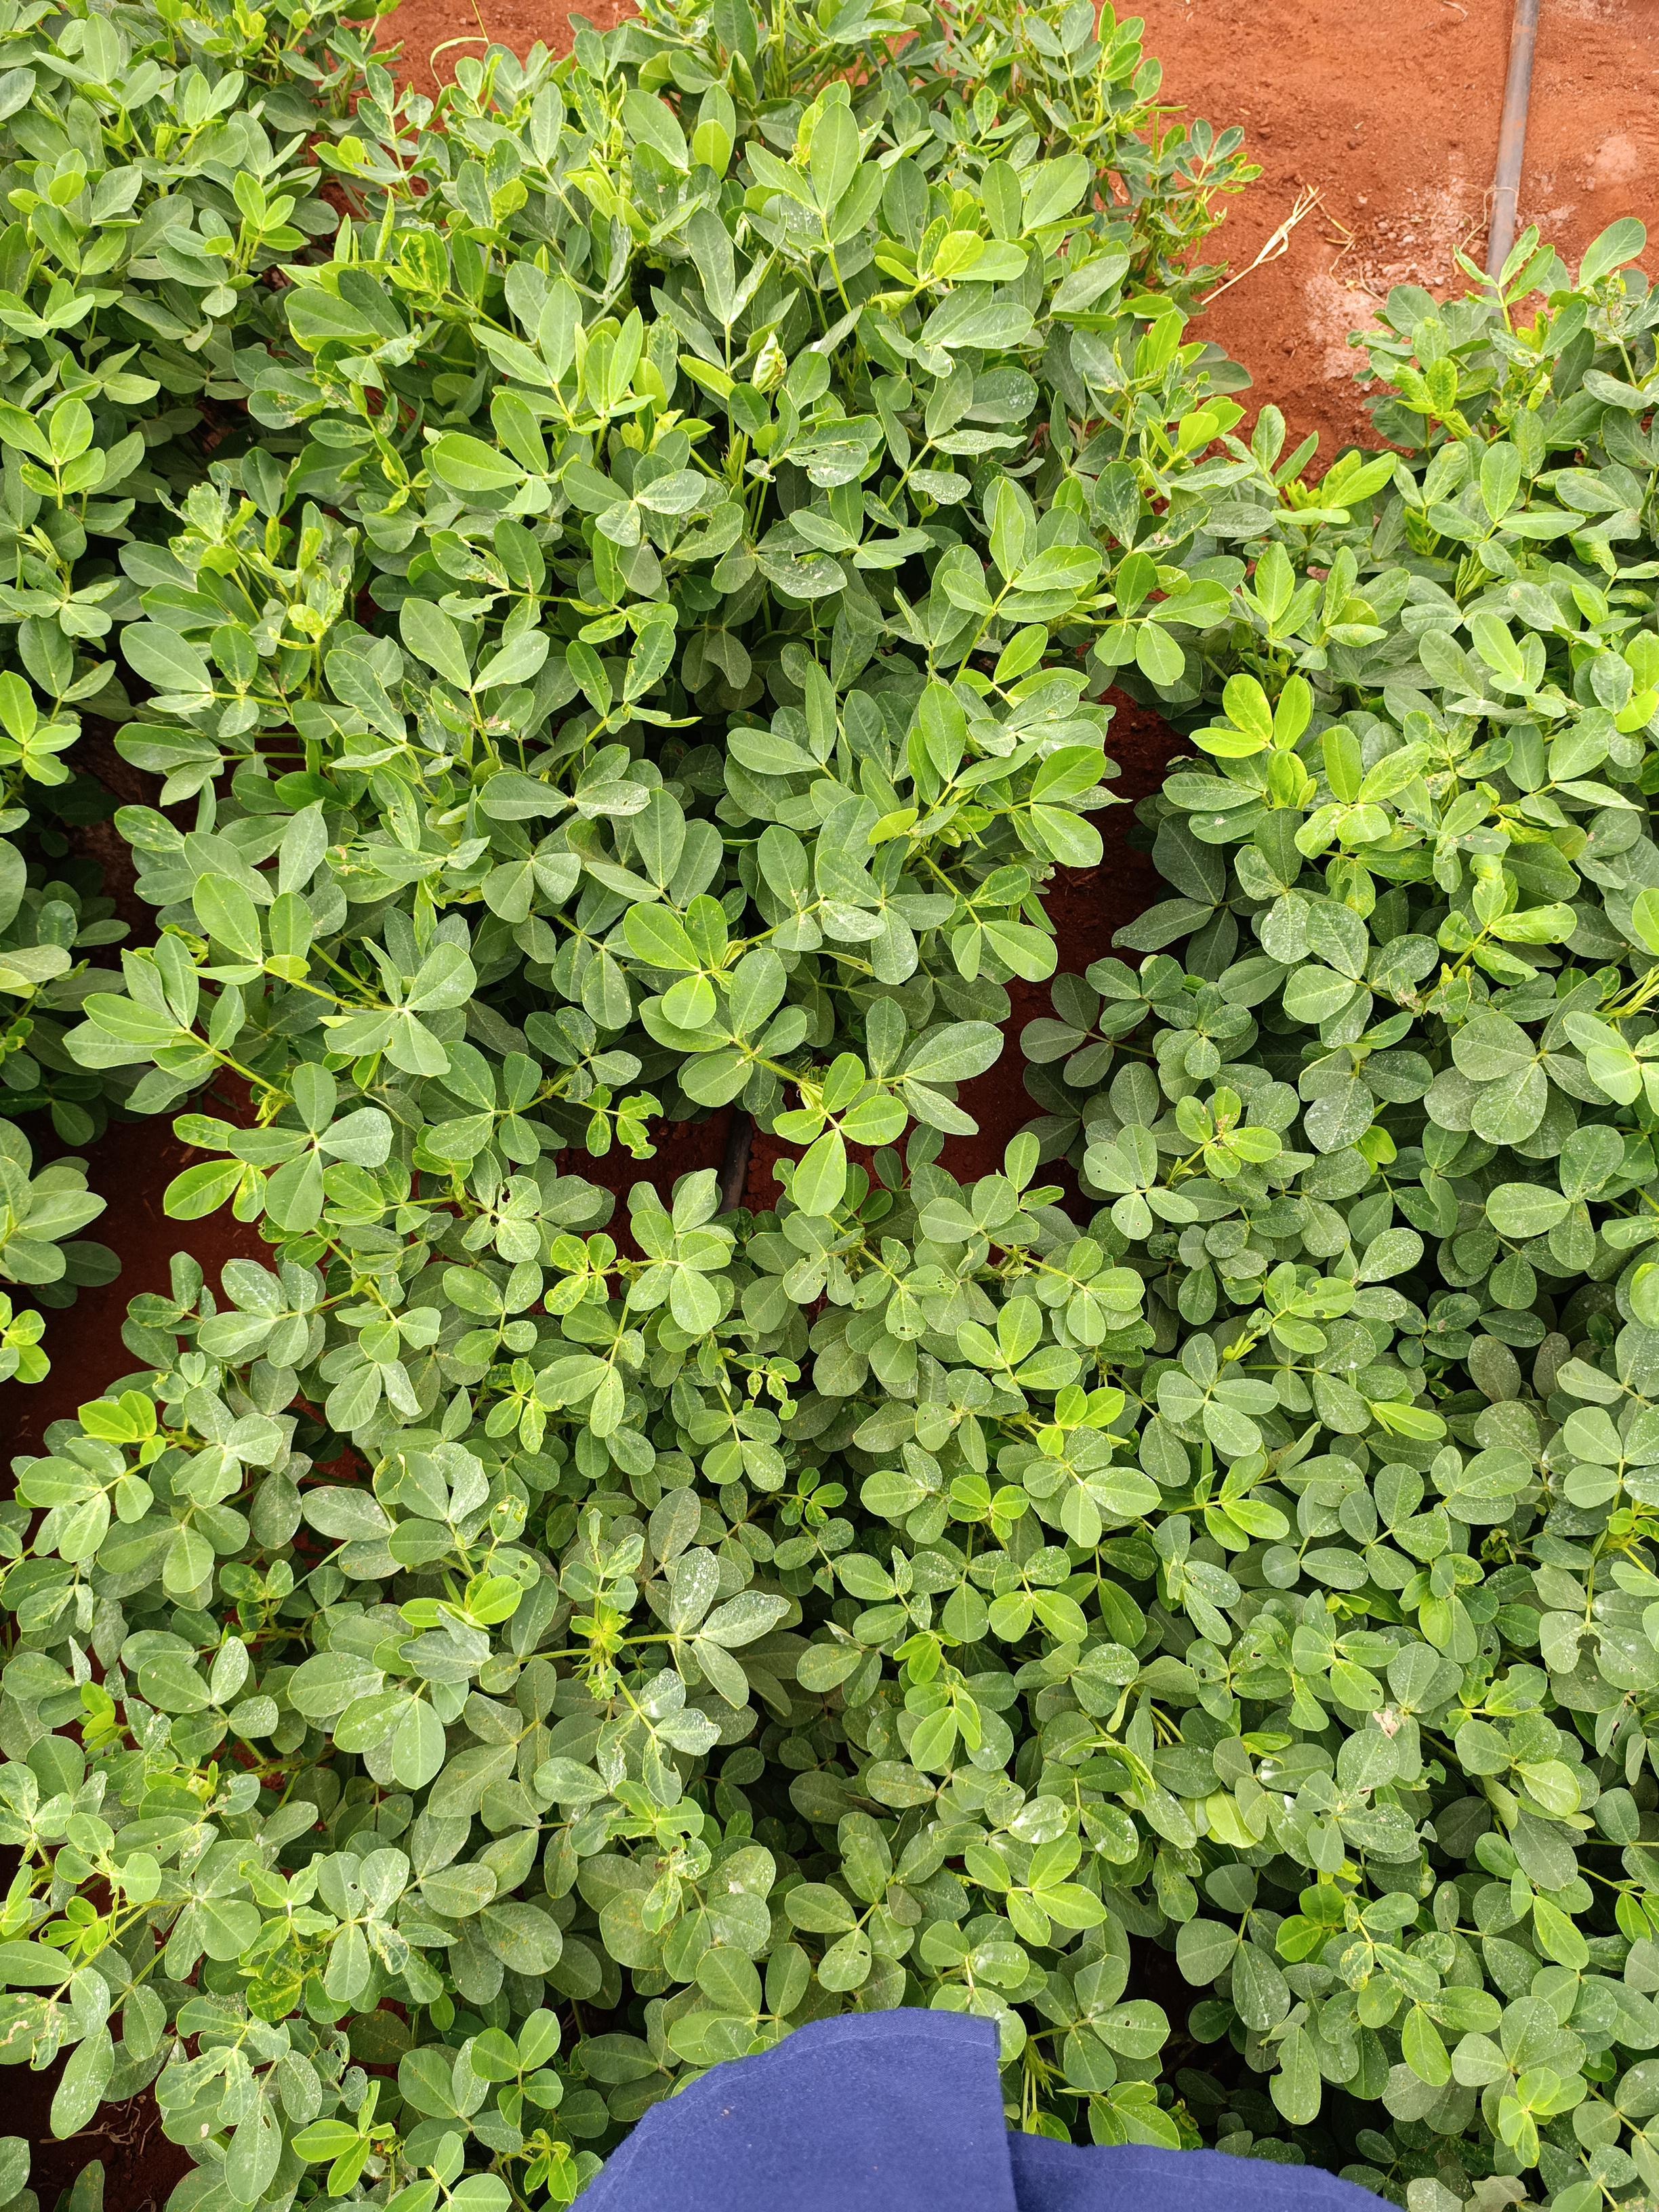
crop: groundnut
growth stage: pegging
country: Kenya
